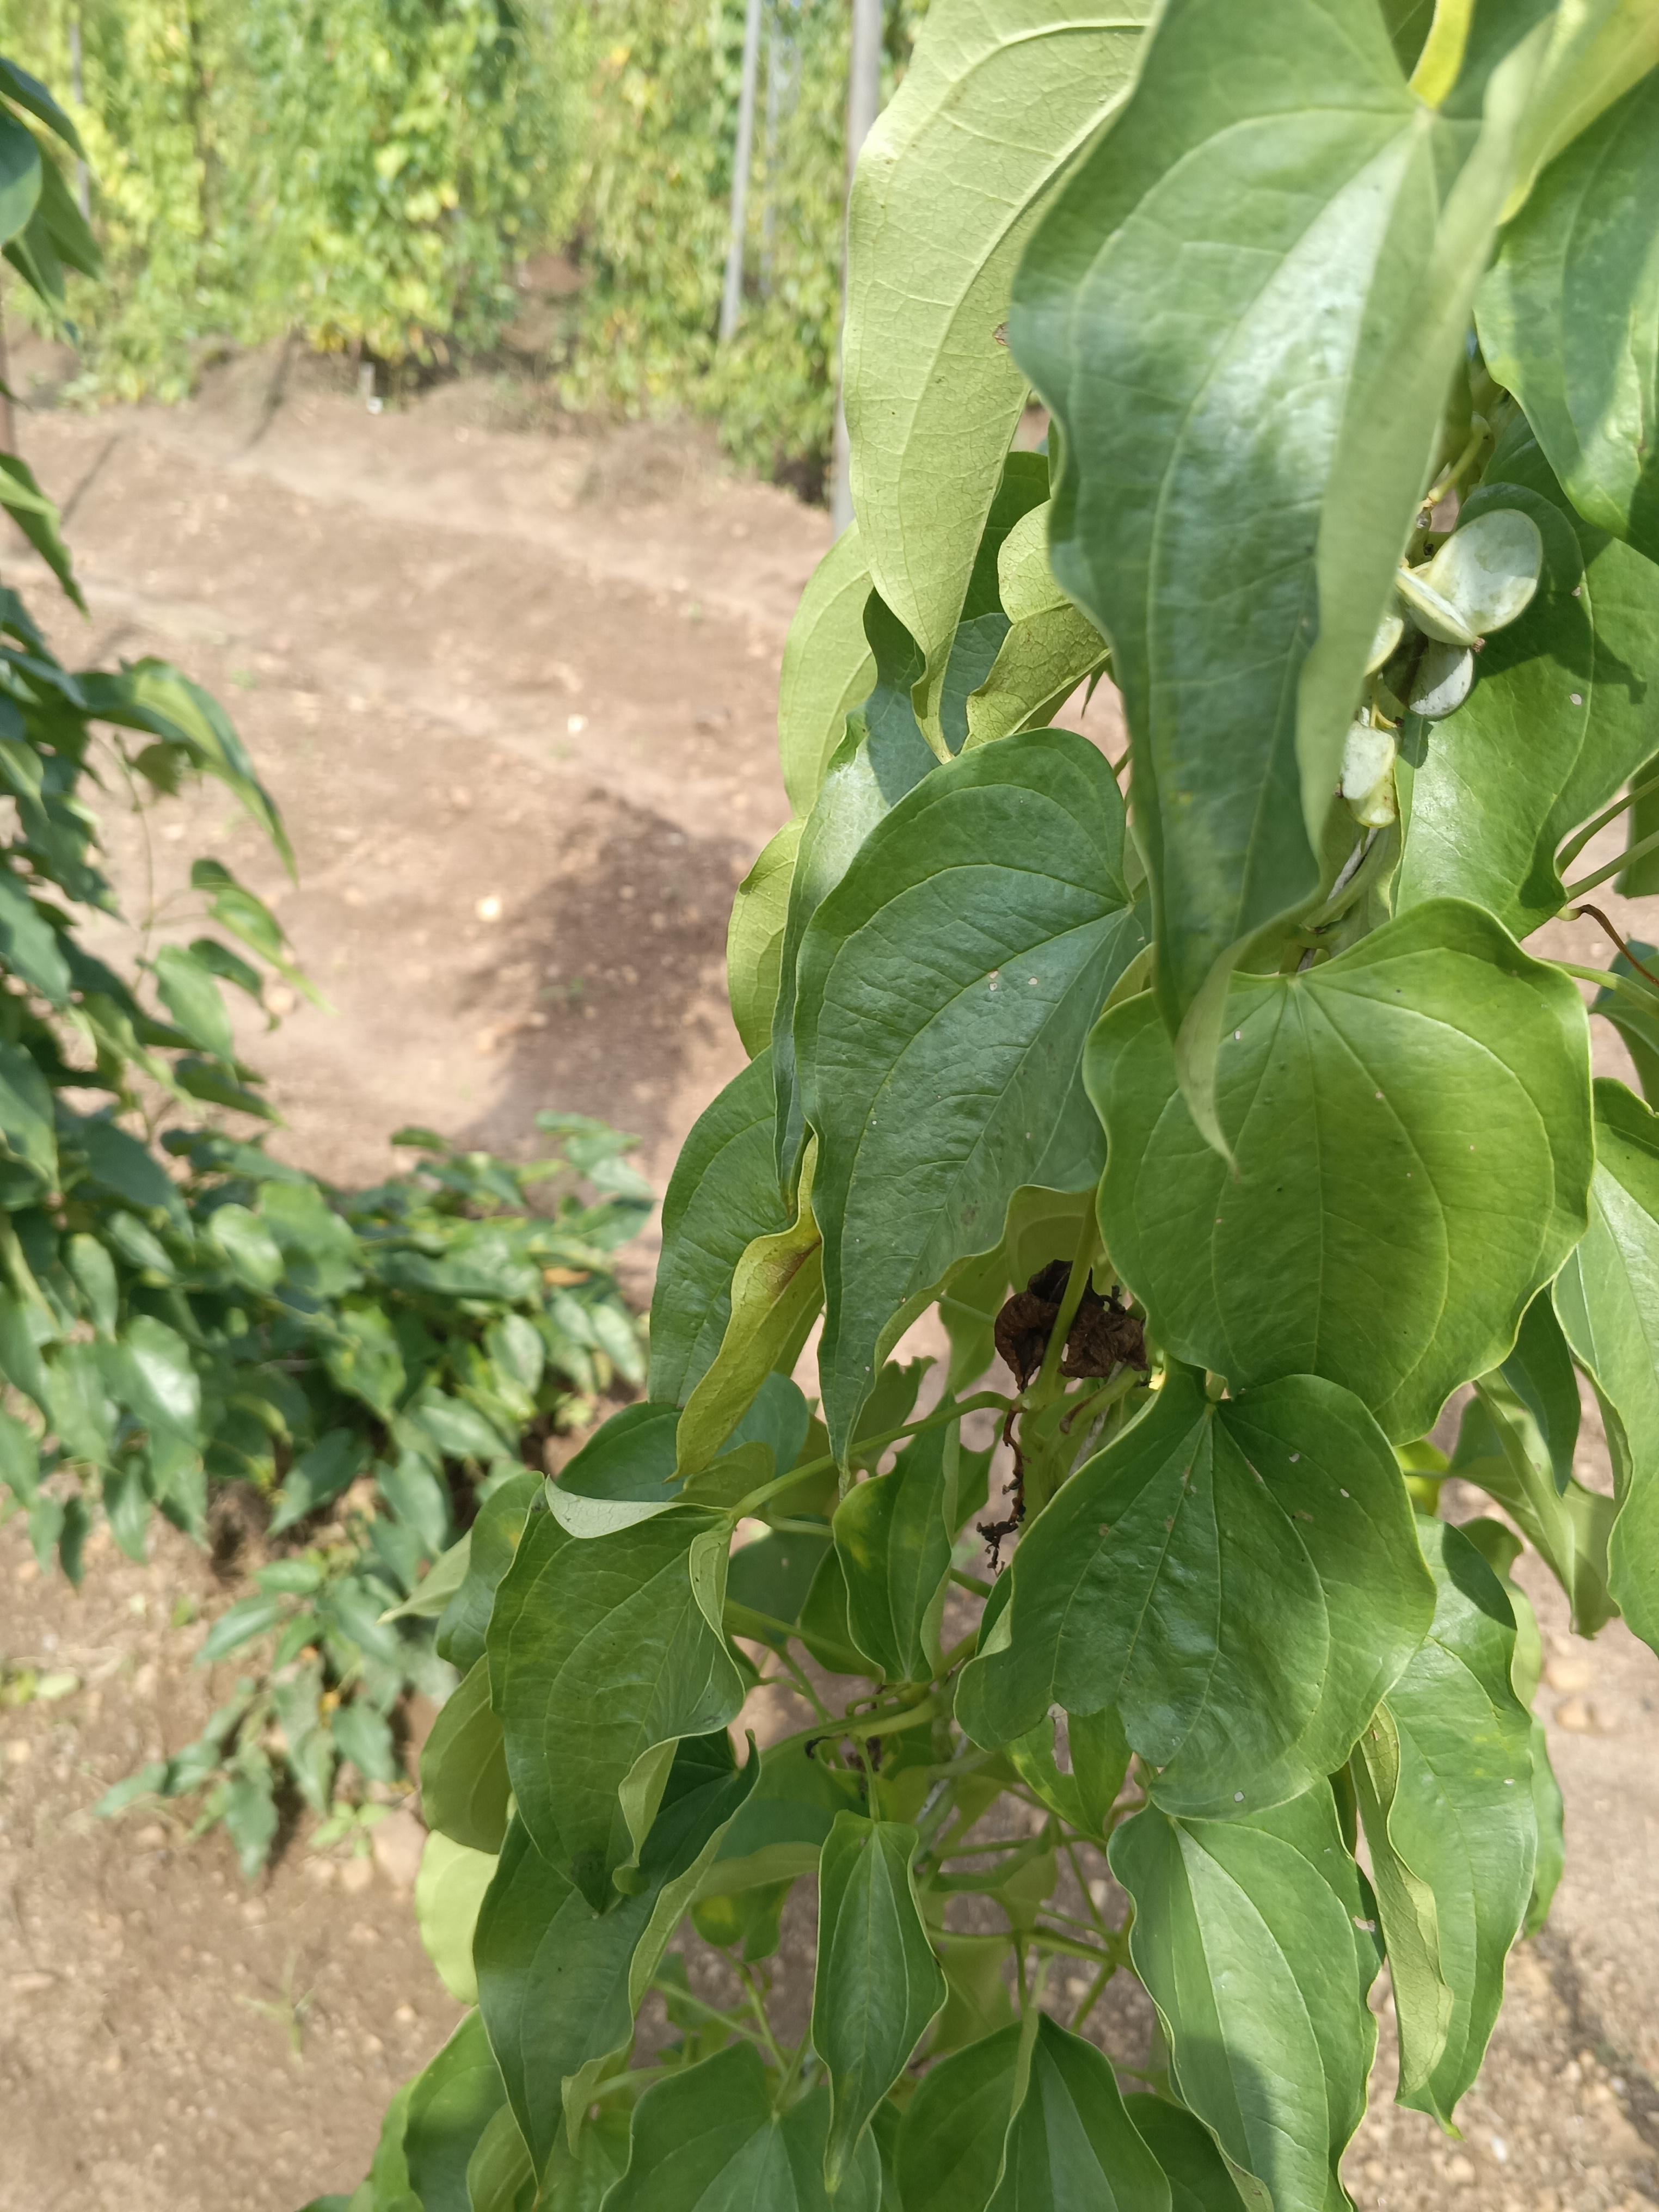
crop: yam
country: Nigeria
